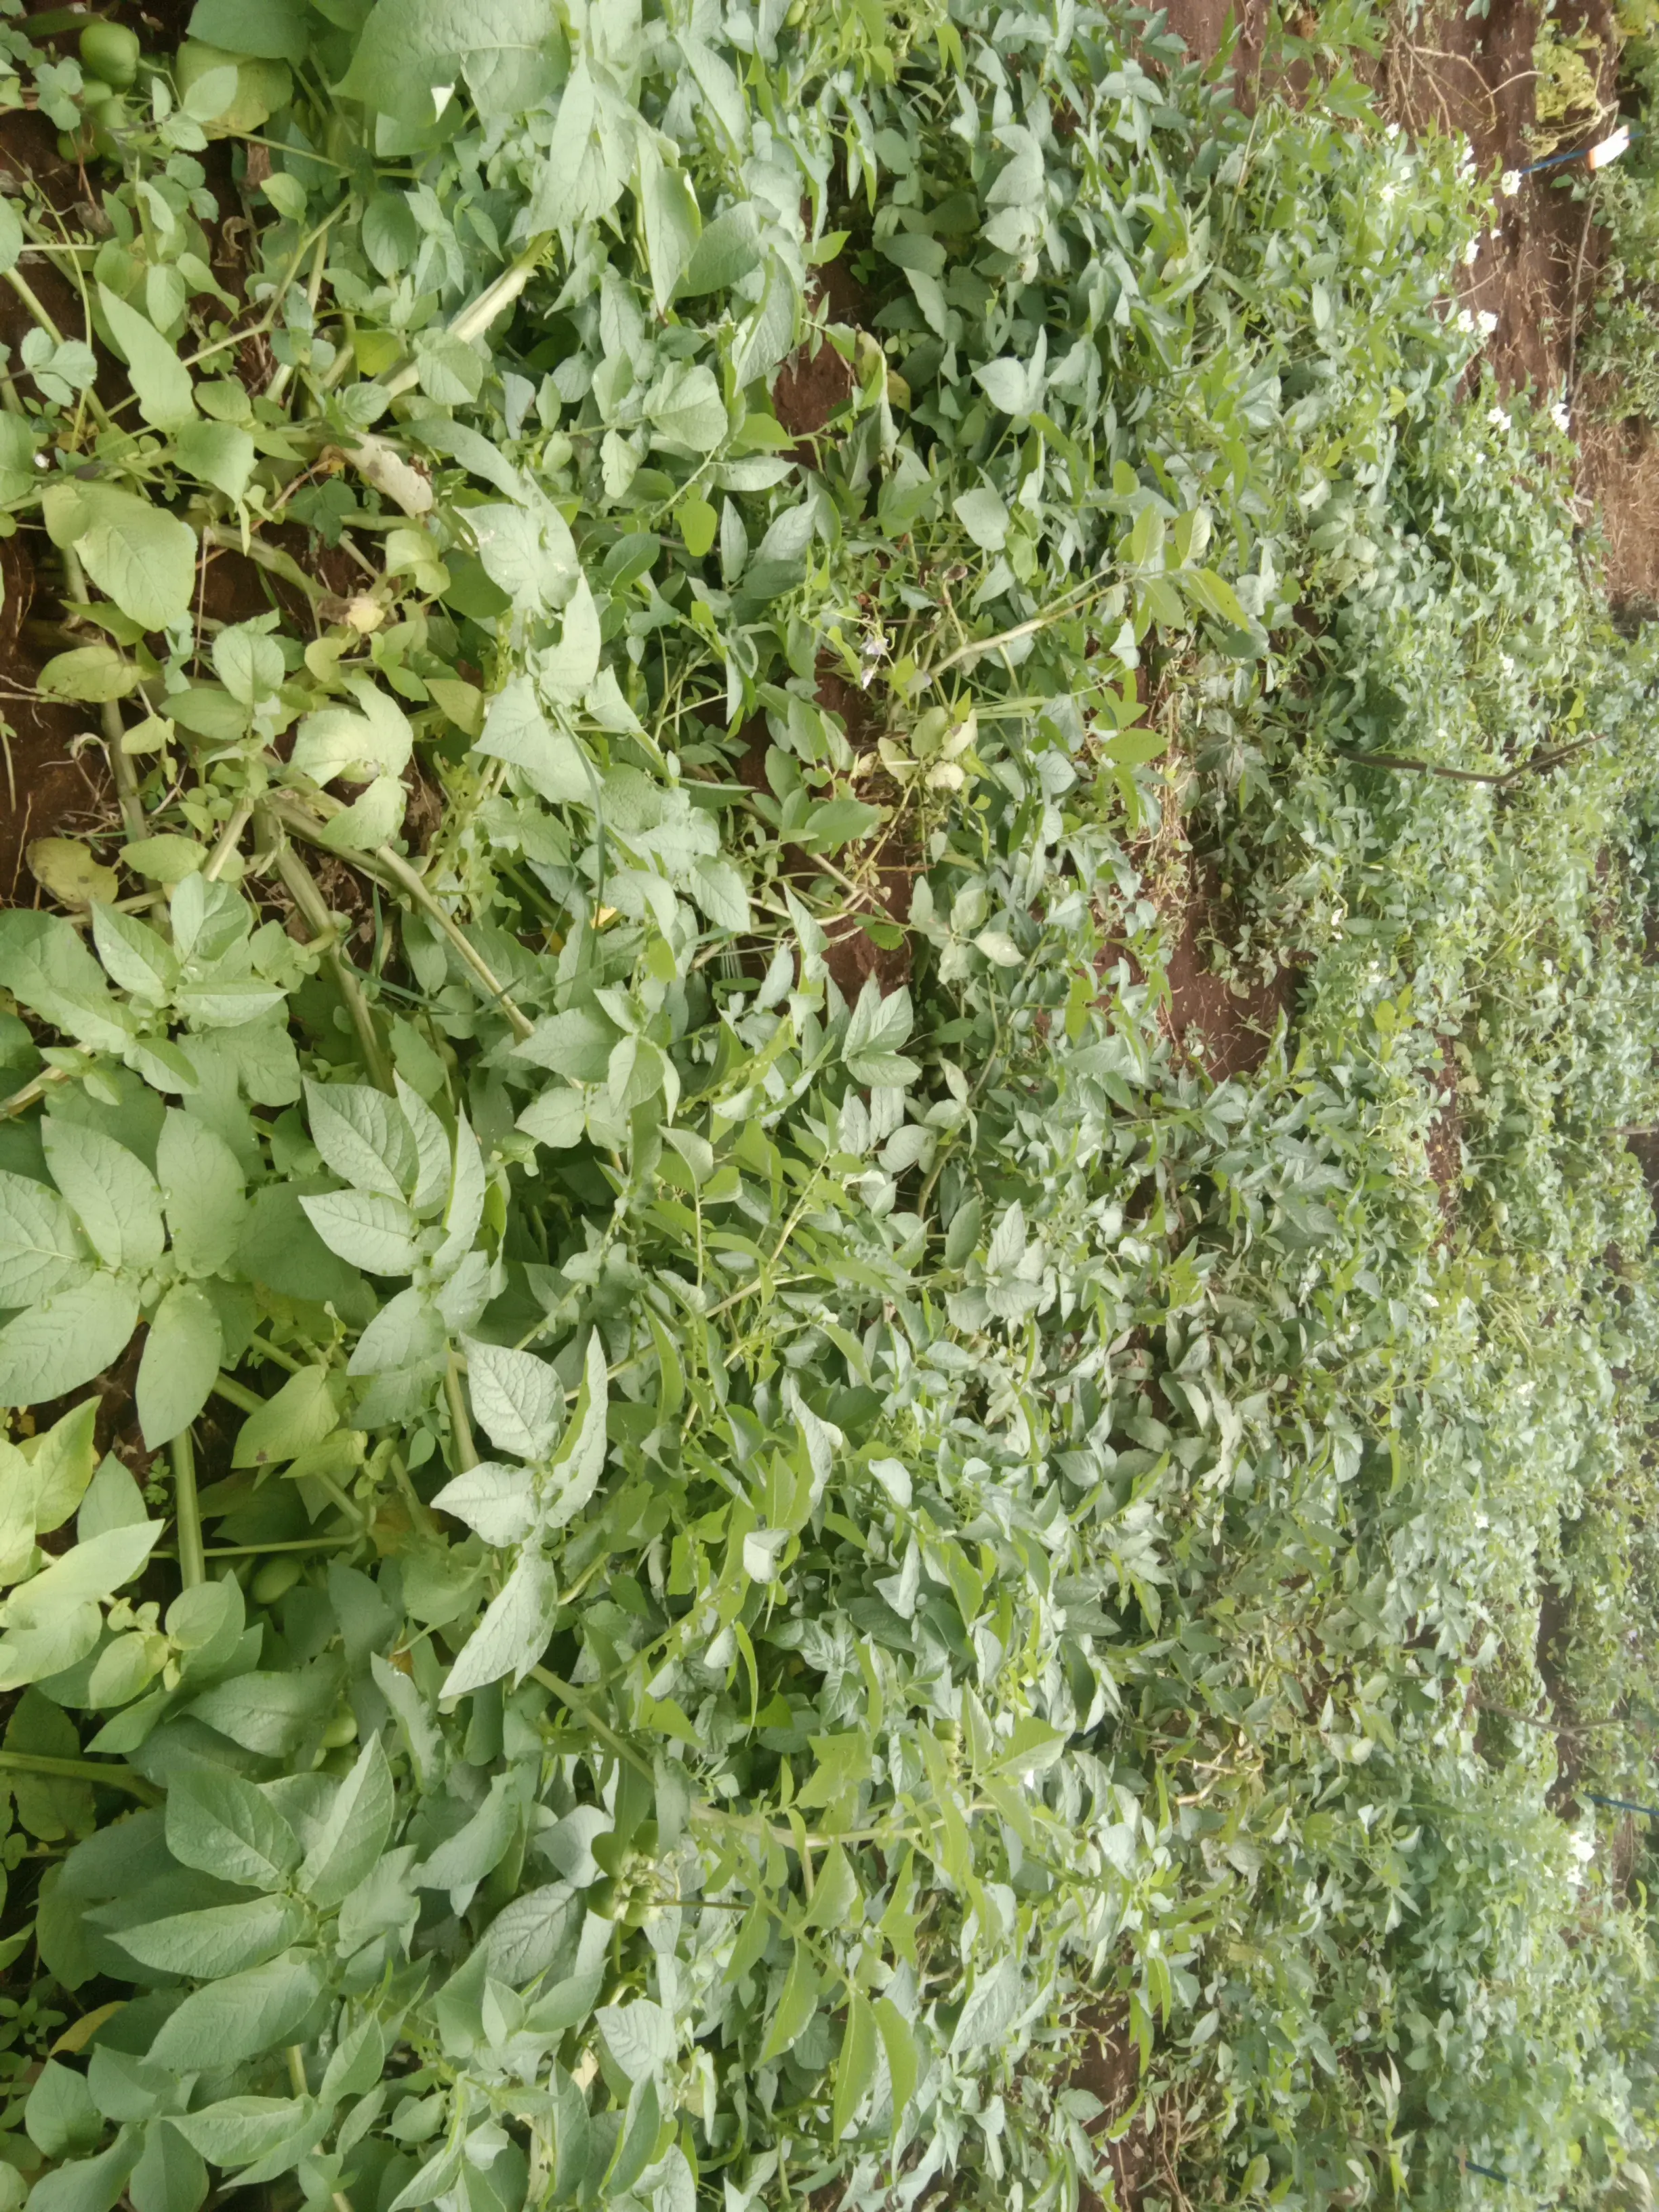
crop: potato
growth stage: harvest maturity
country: Kenya
